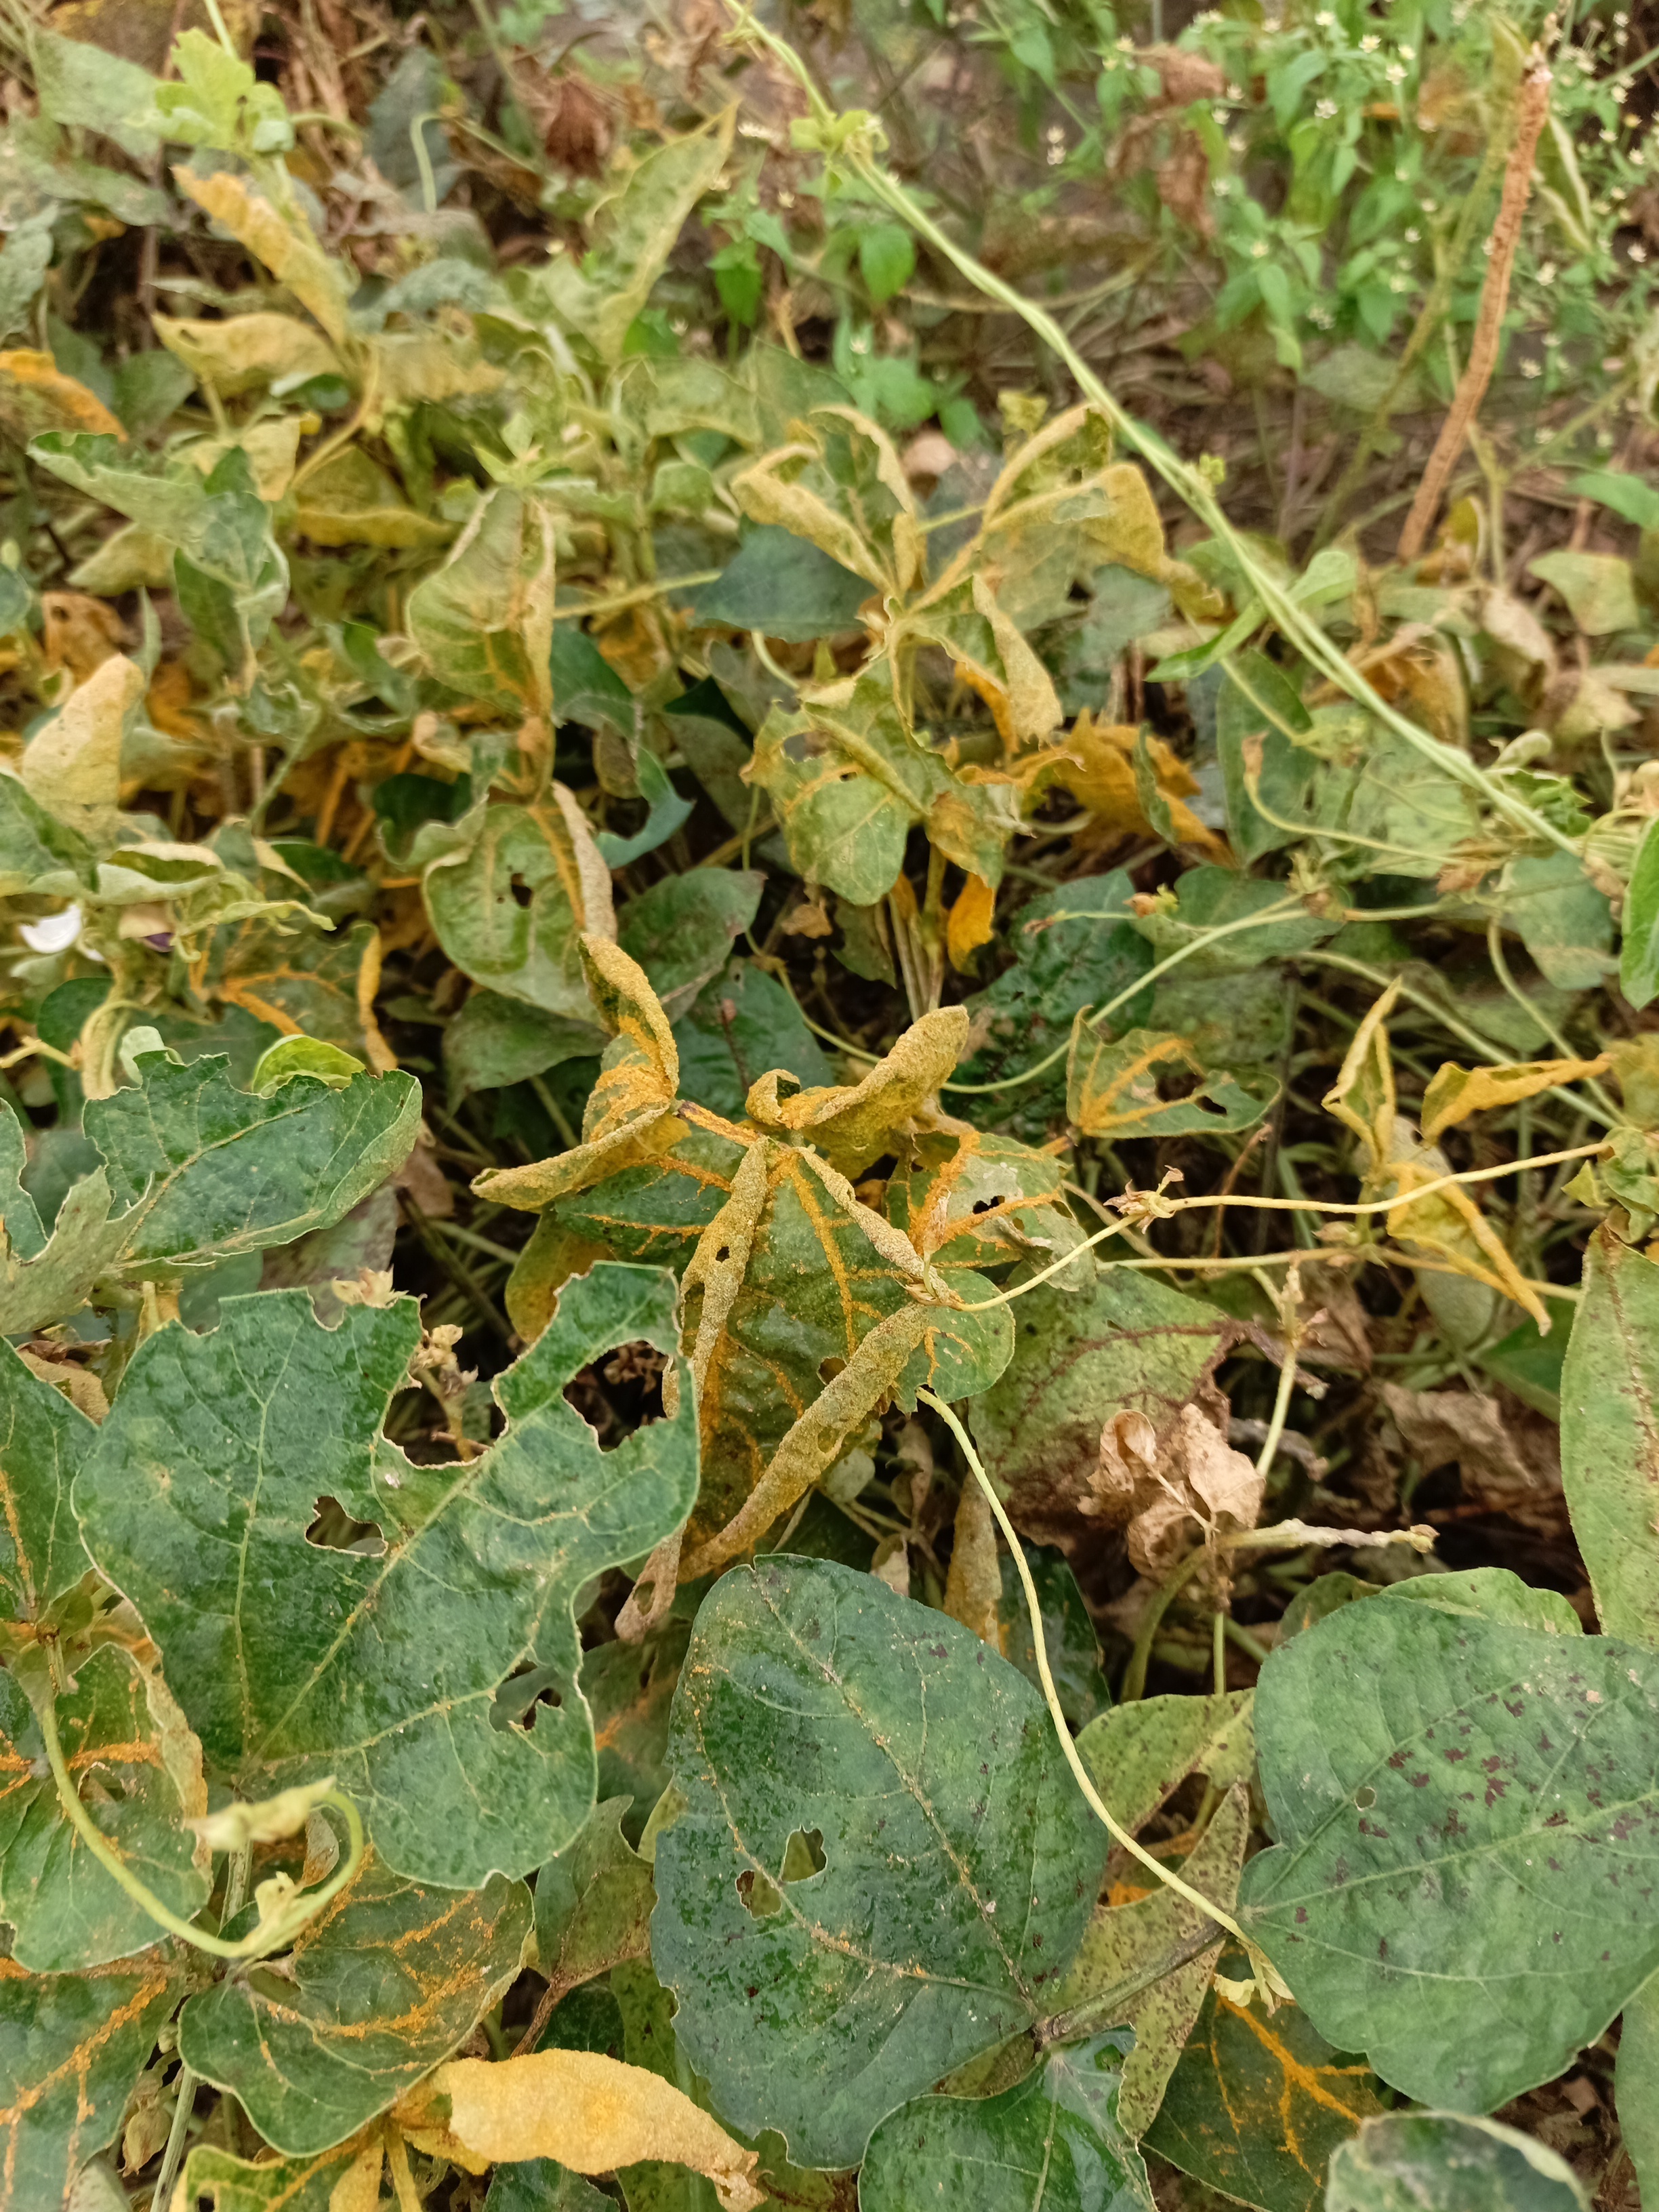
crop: cowpea
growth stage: development pod
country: Tanzania
